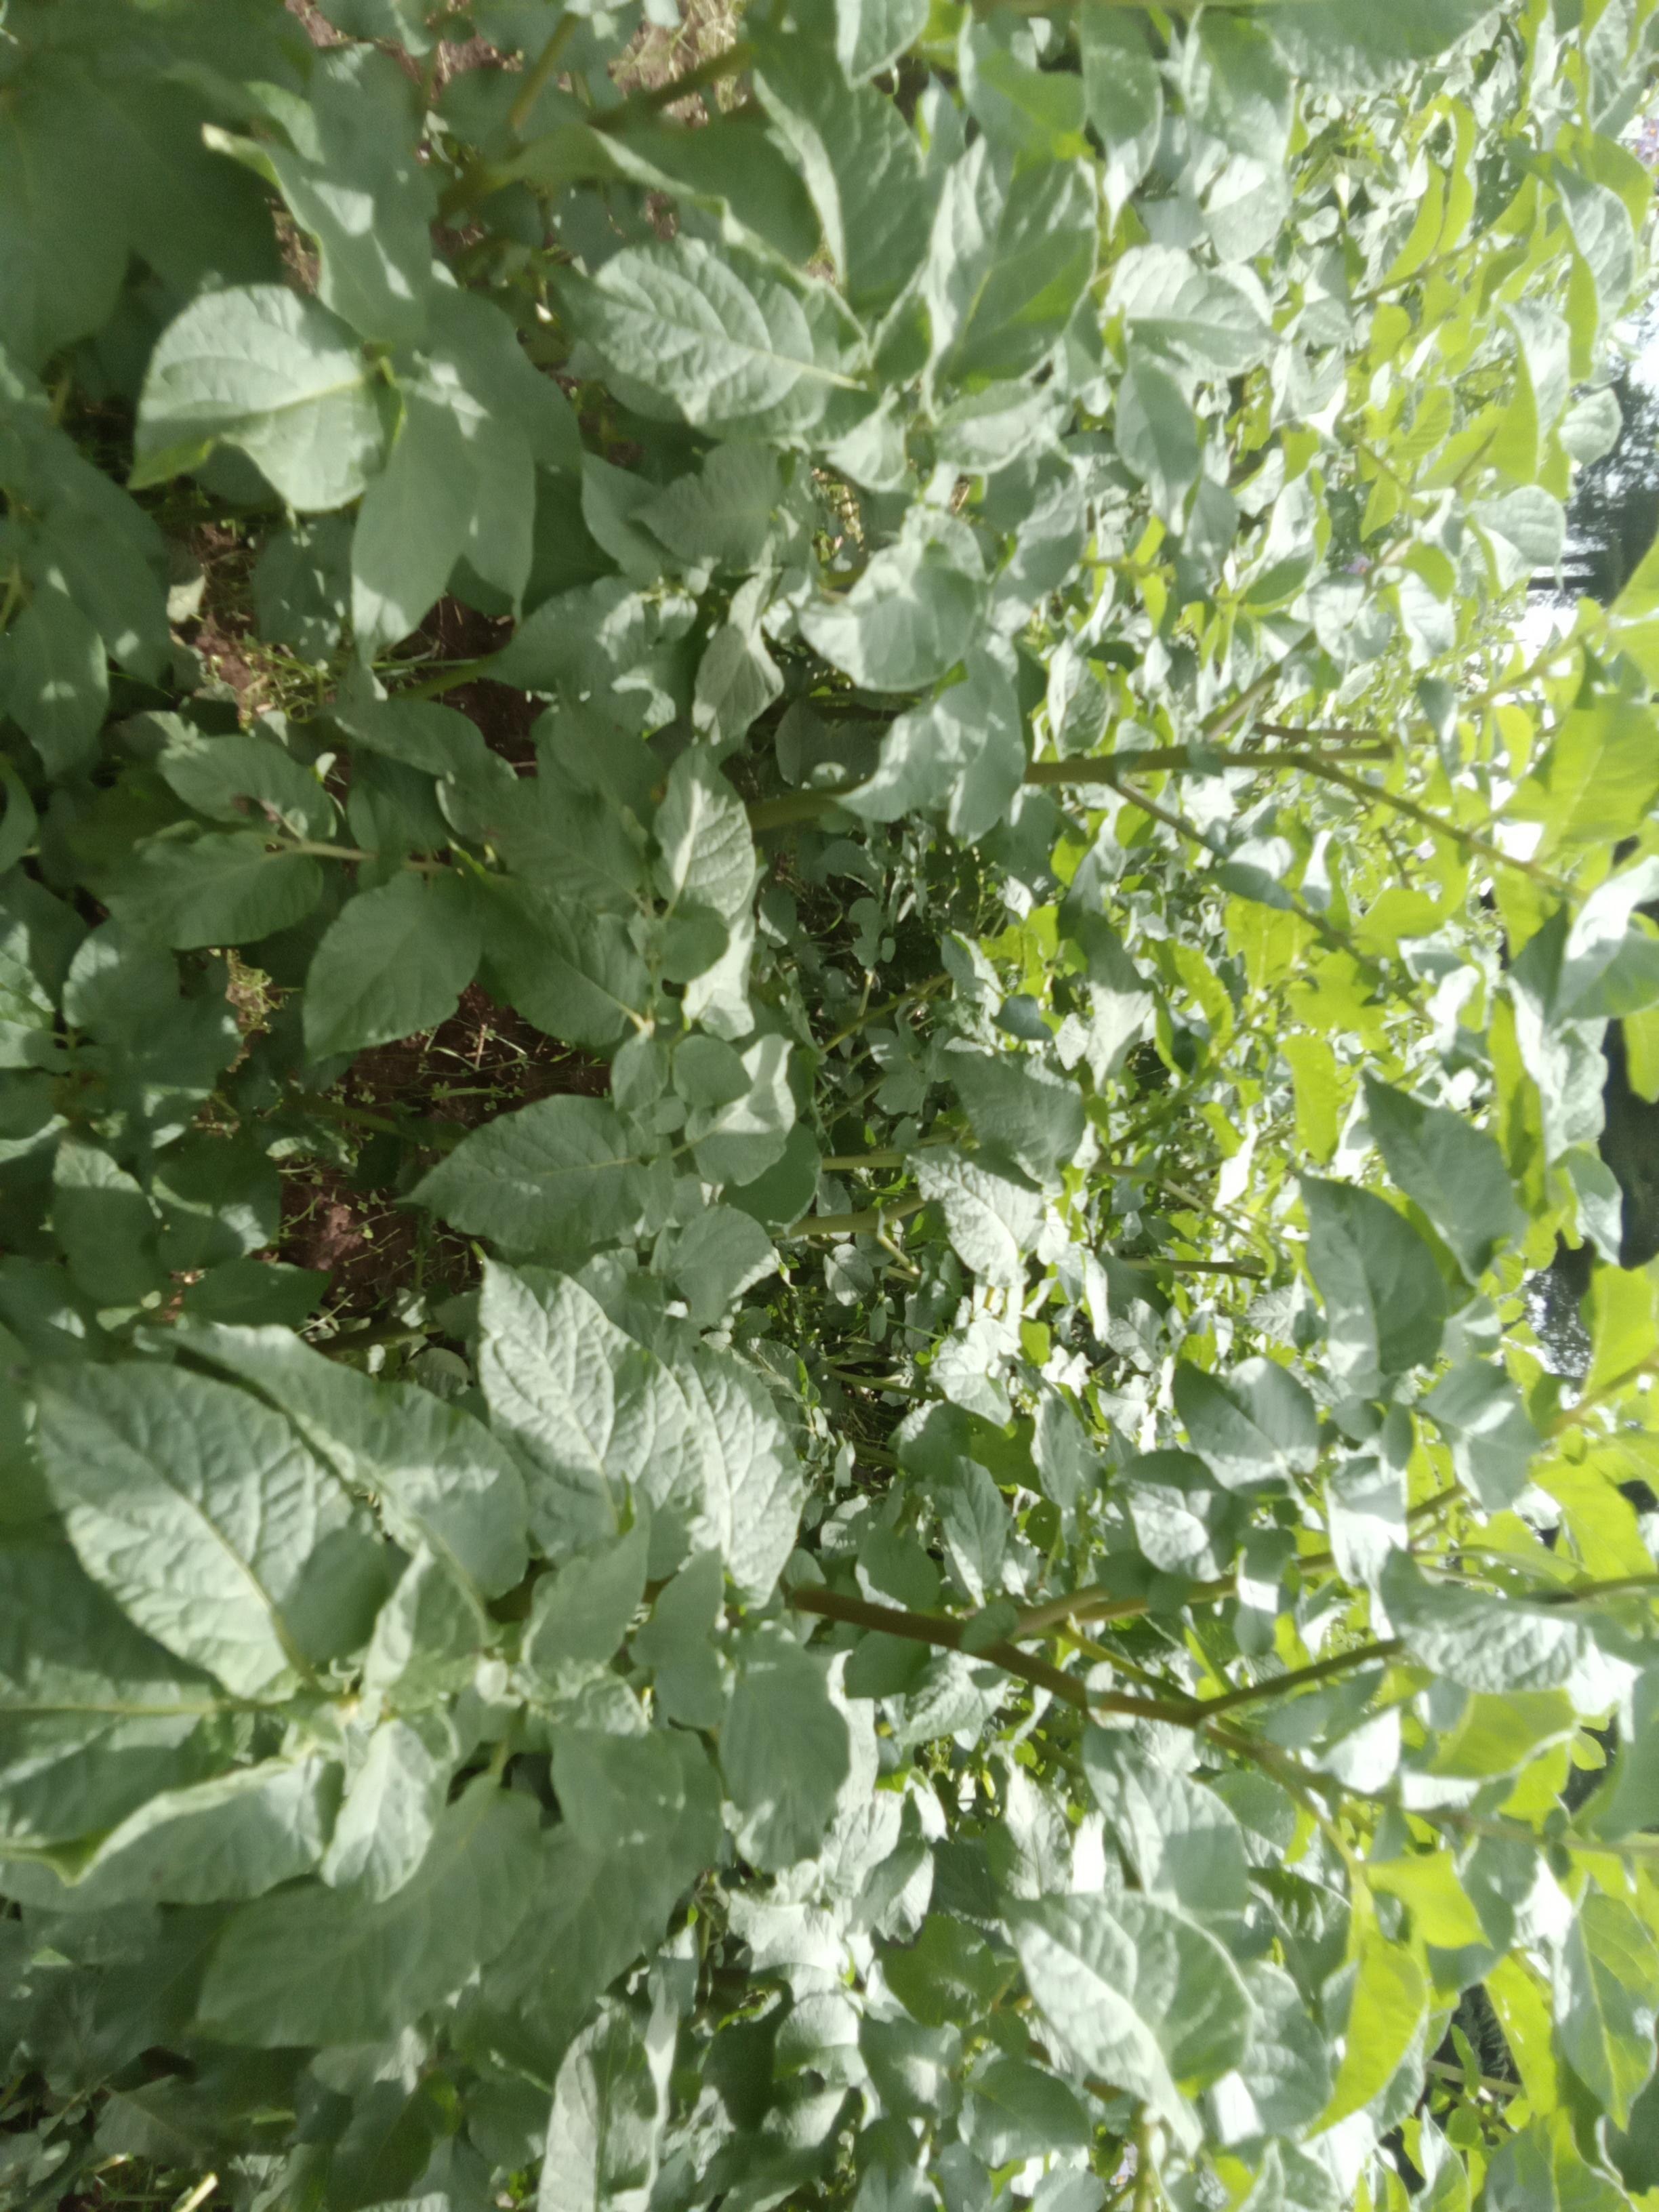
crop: potato
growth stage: vegetative
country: Kenya
